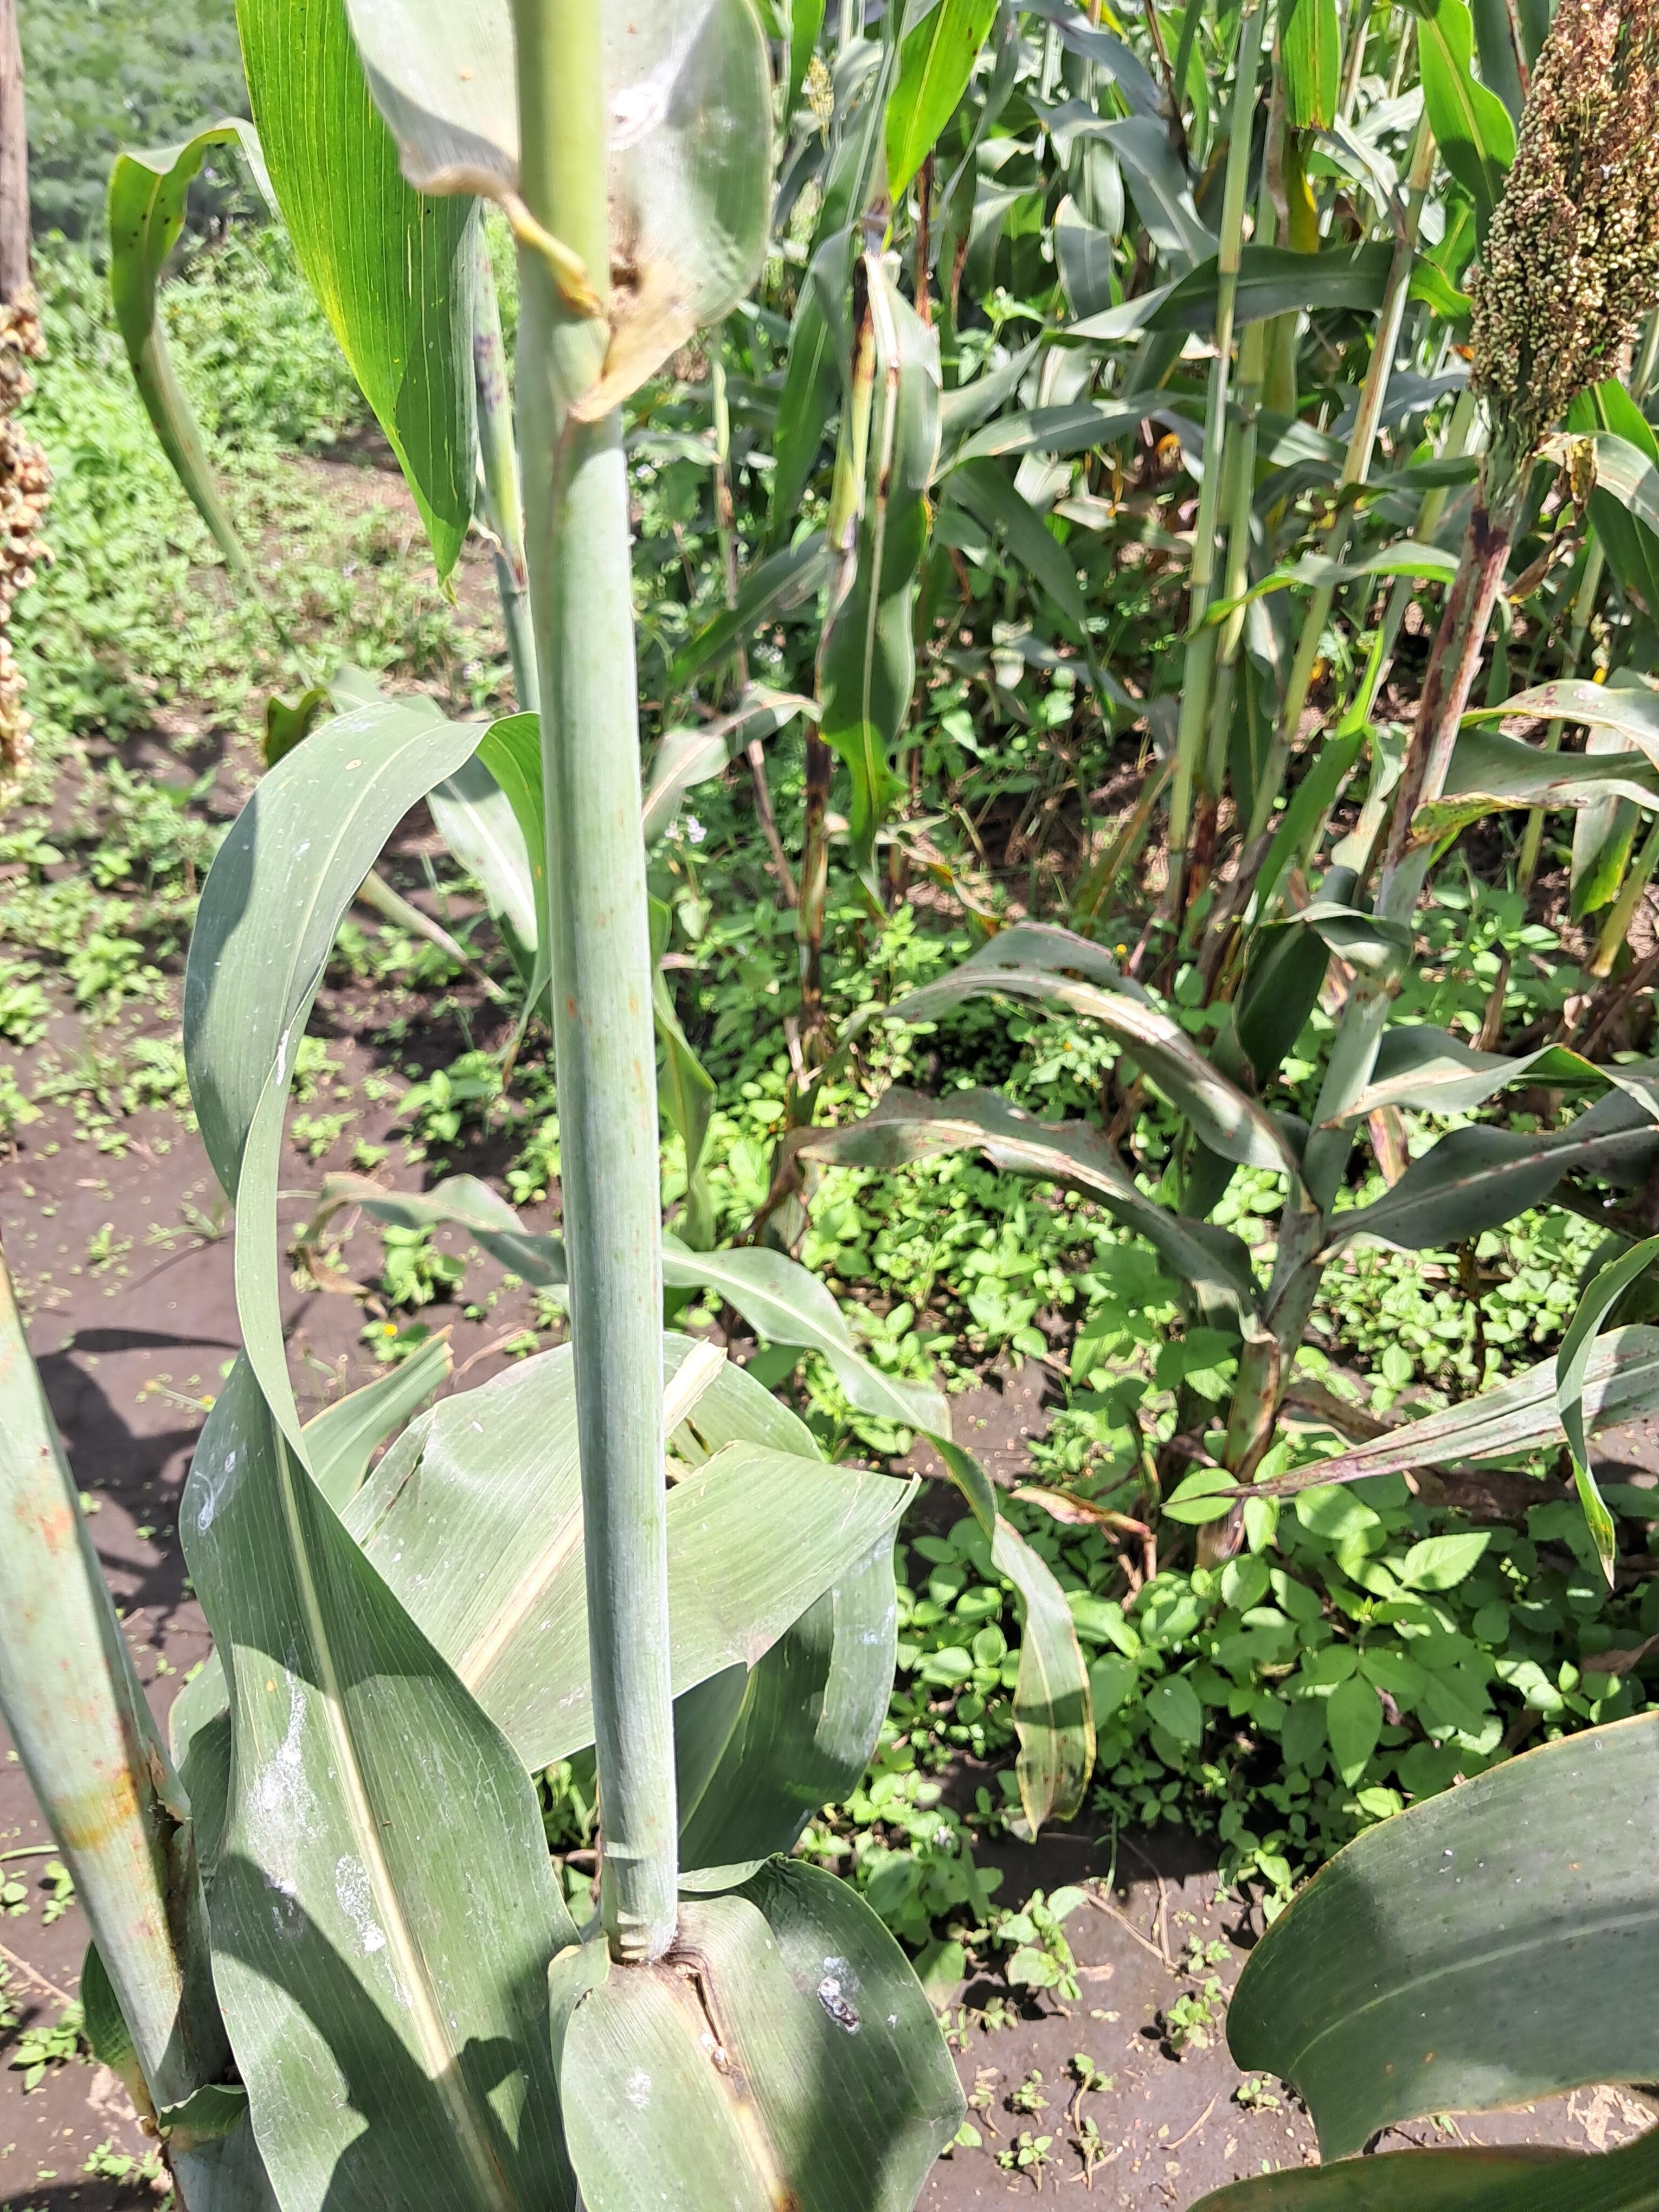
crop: sorghum
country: Tanzania
